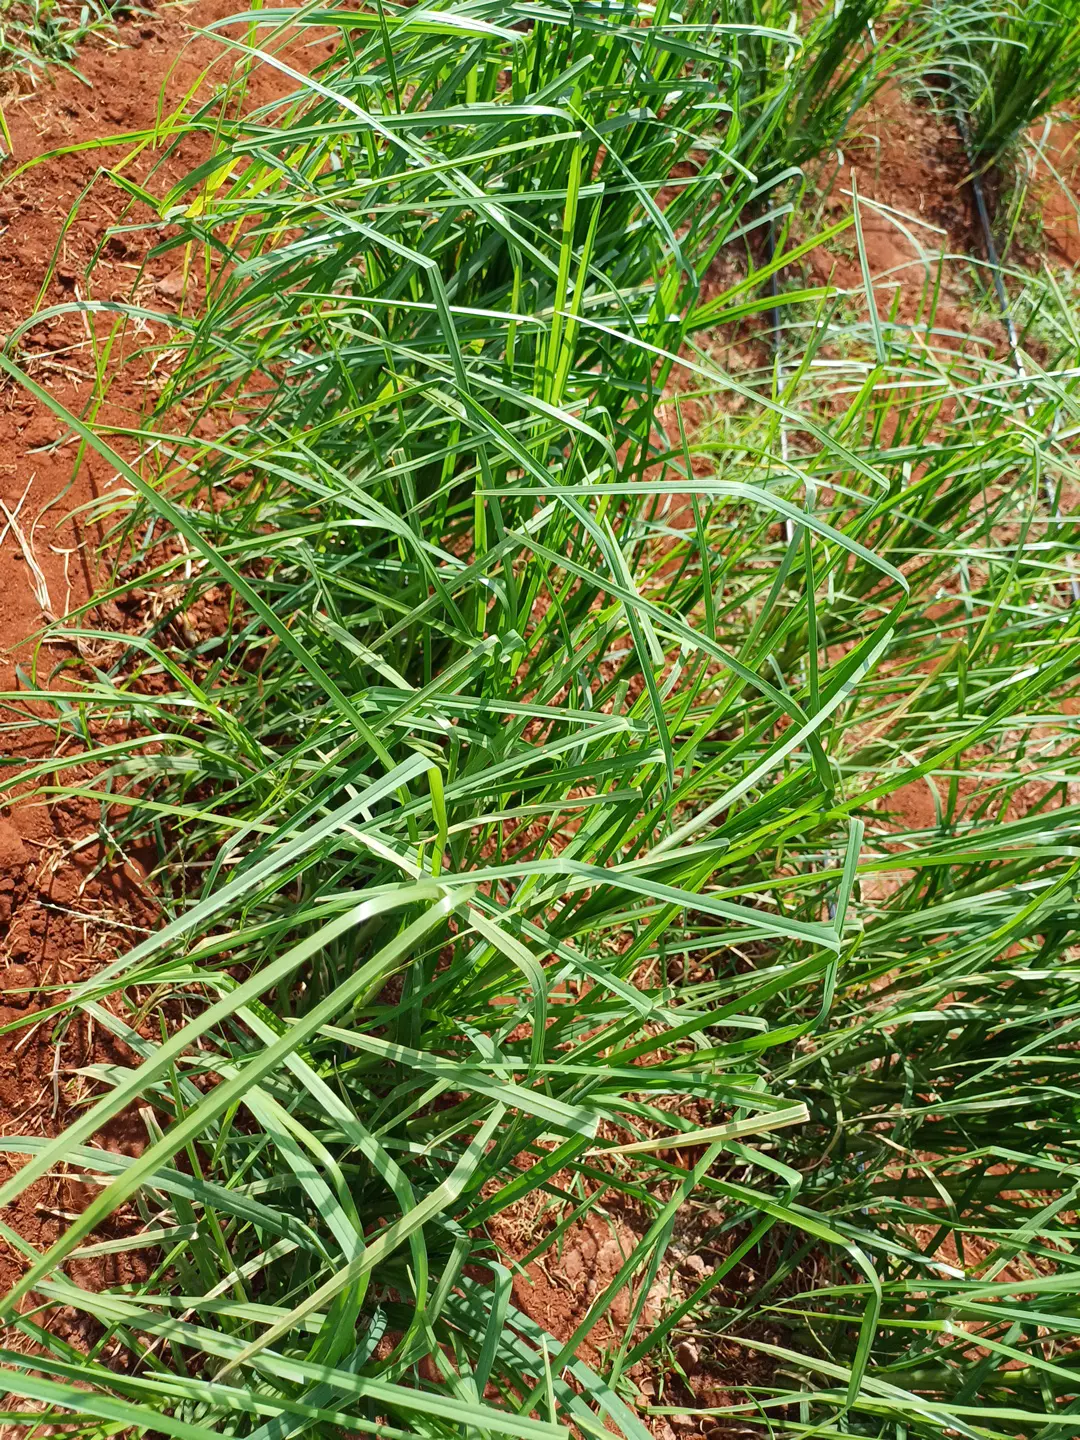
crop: finger millet
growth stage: flowering
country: Kenya
